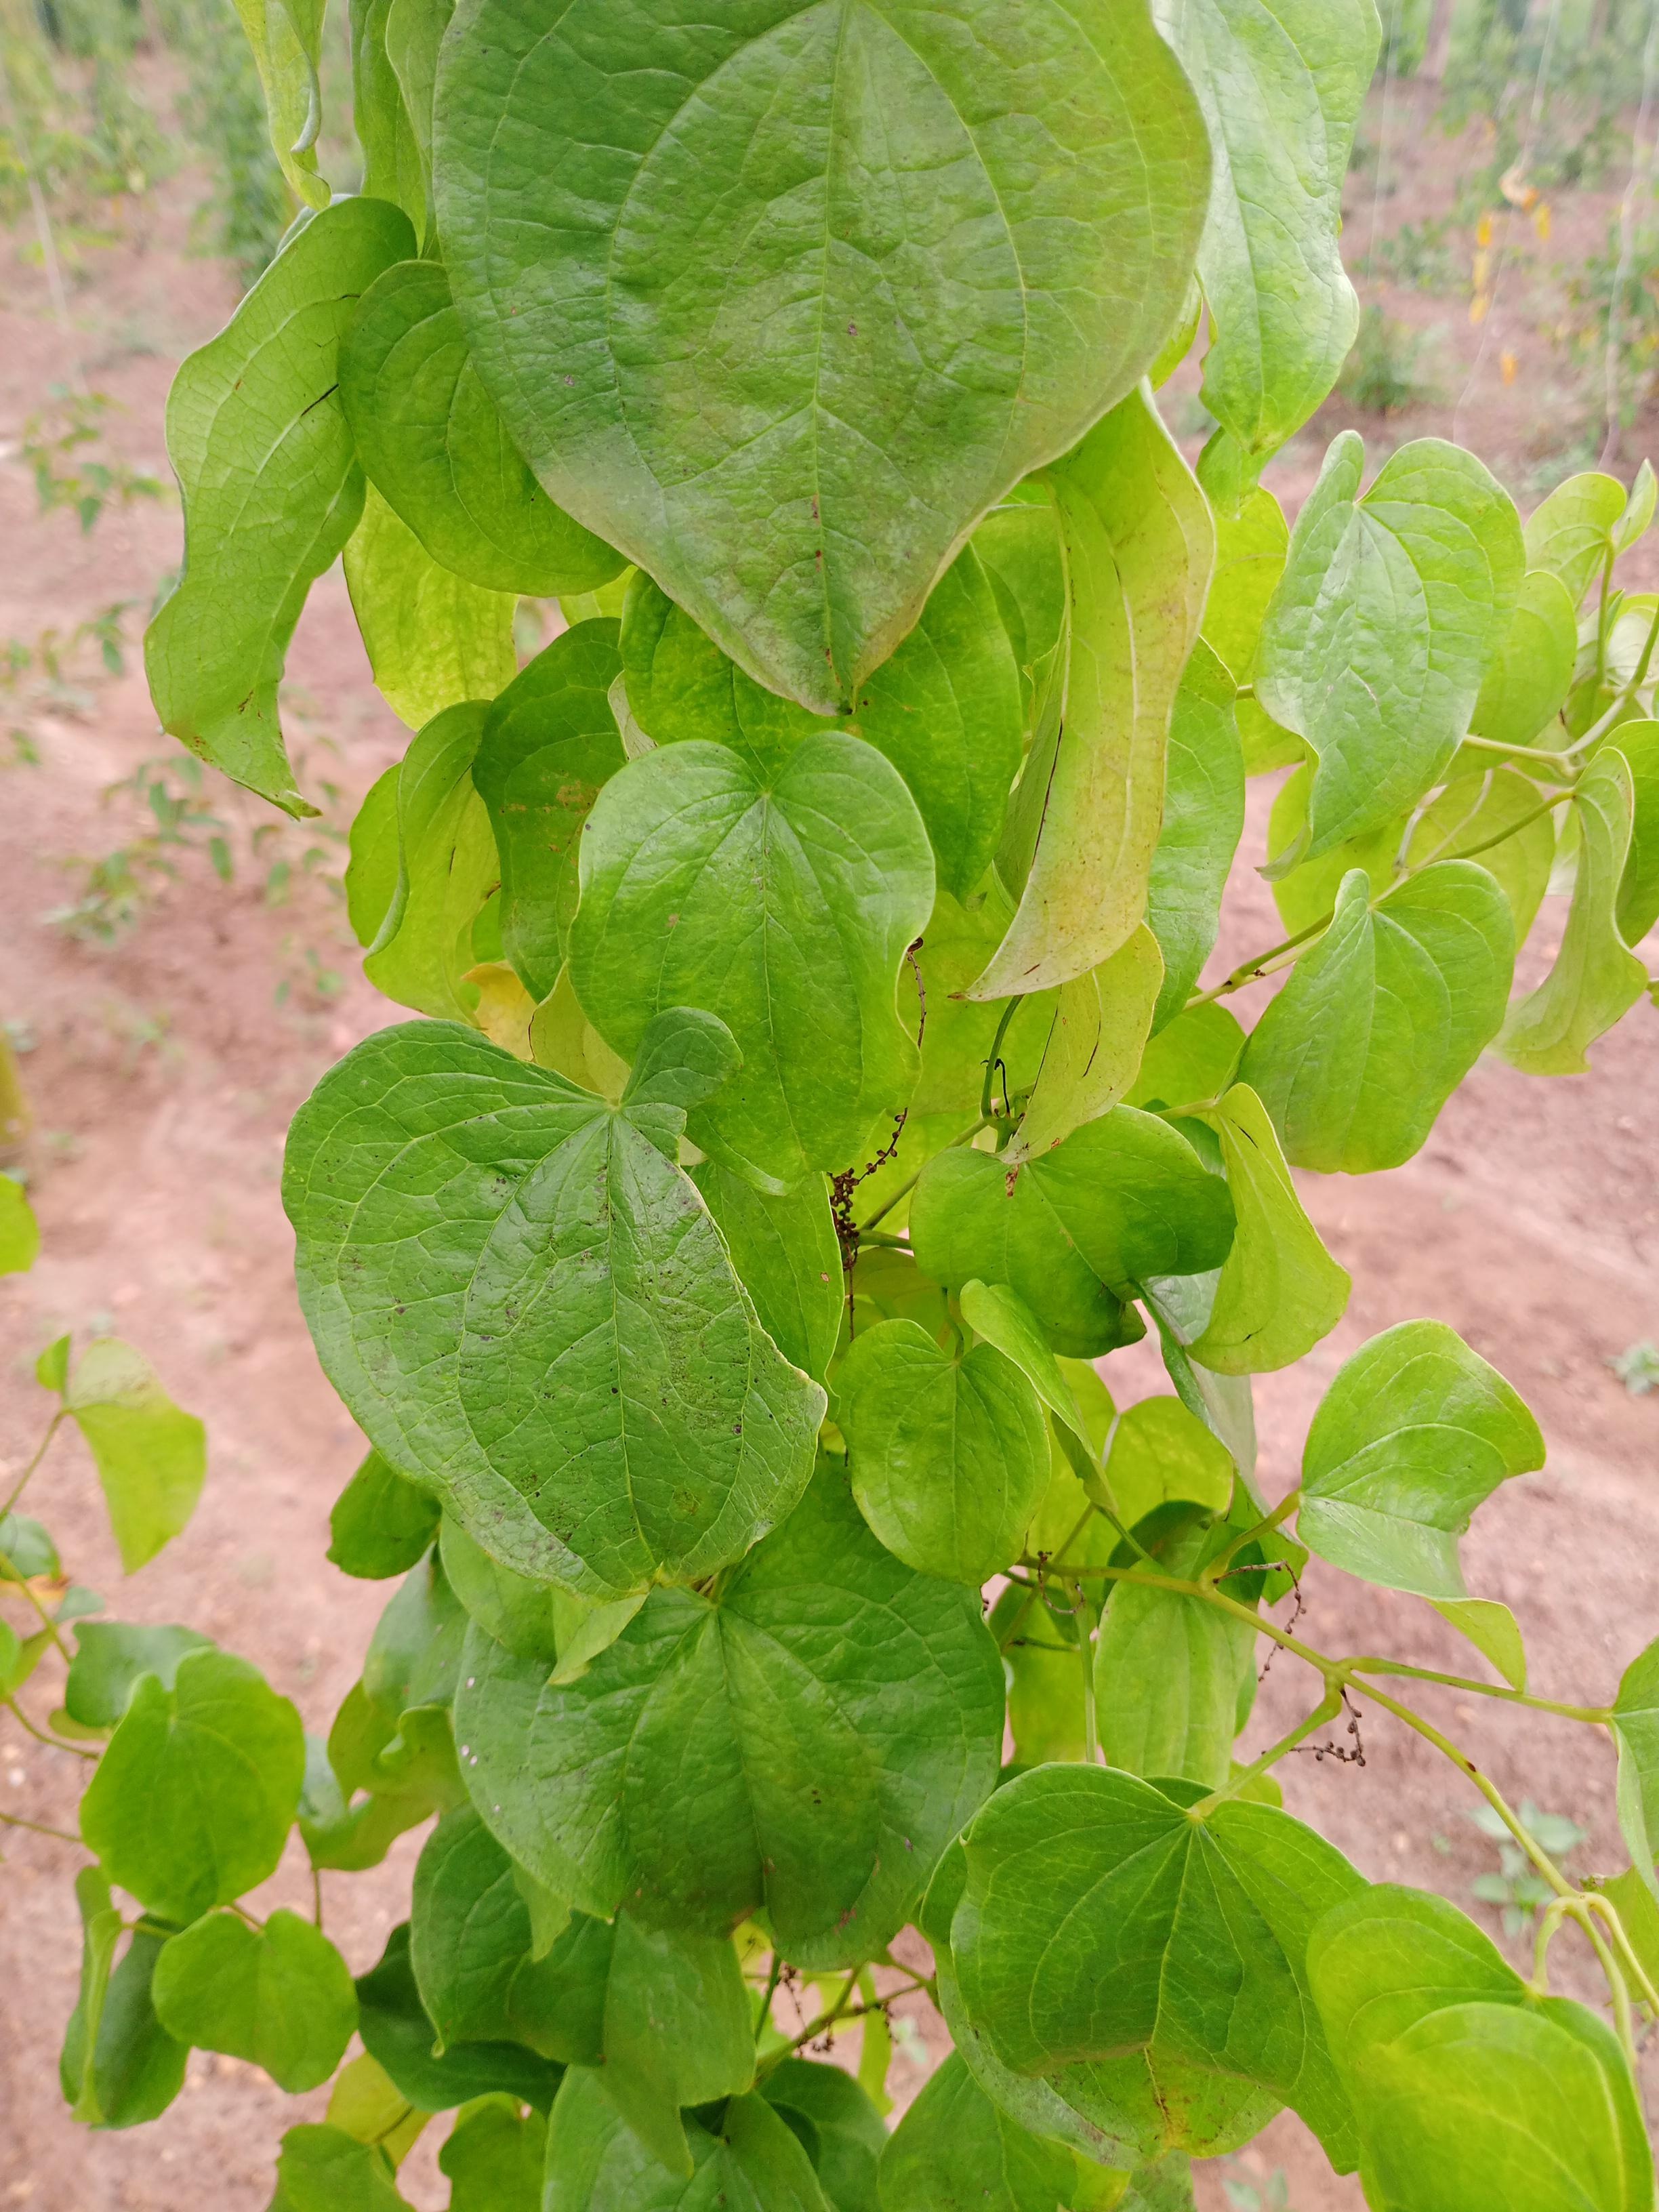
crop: yam
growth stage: vegetative
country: Nigeria
